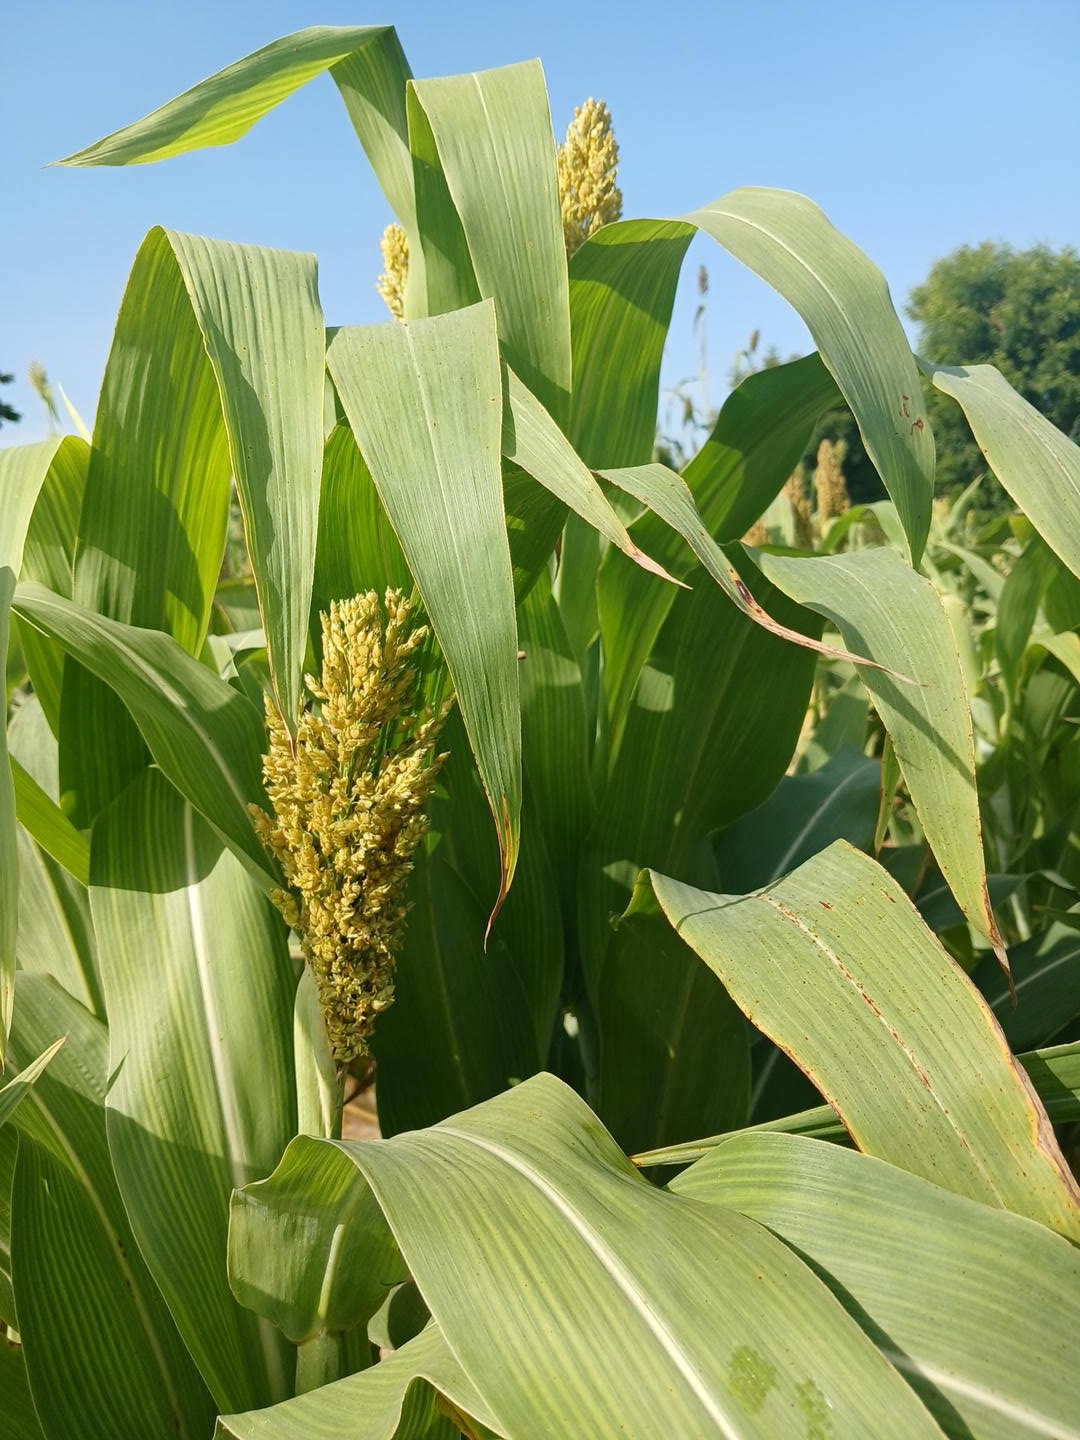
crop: sorghum
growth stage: flowering
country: Senegal
